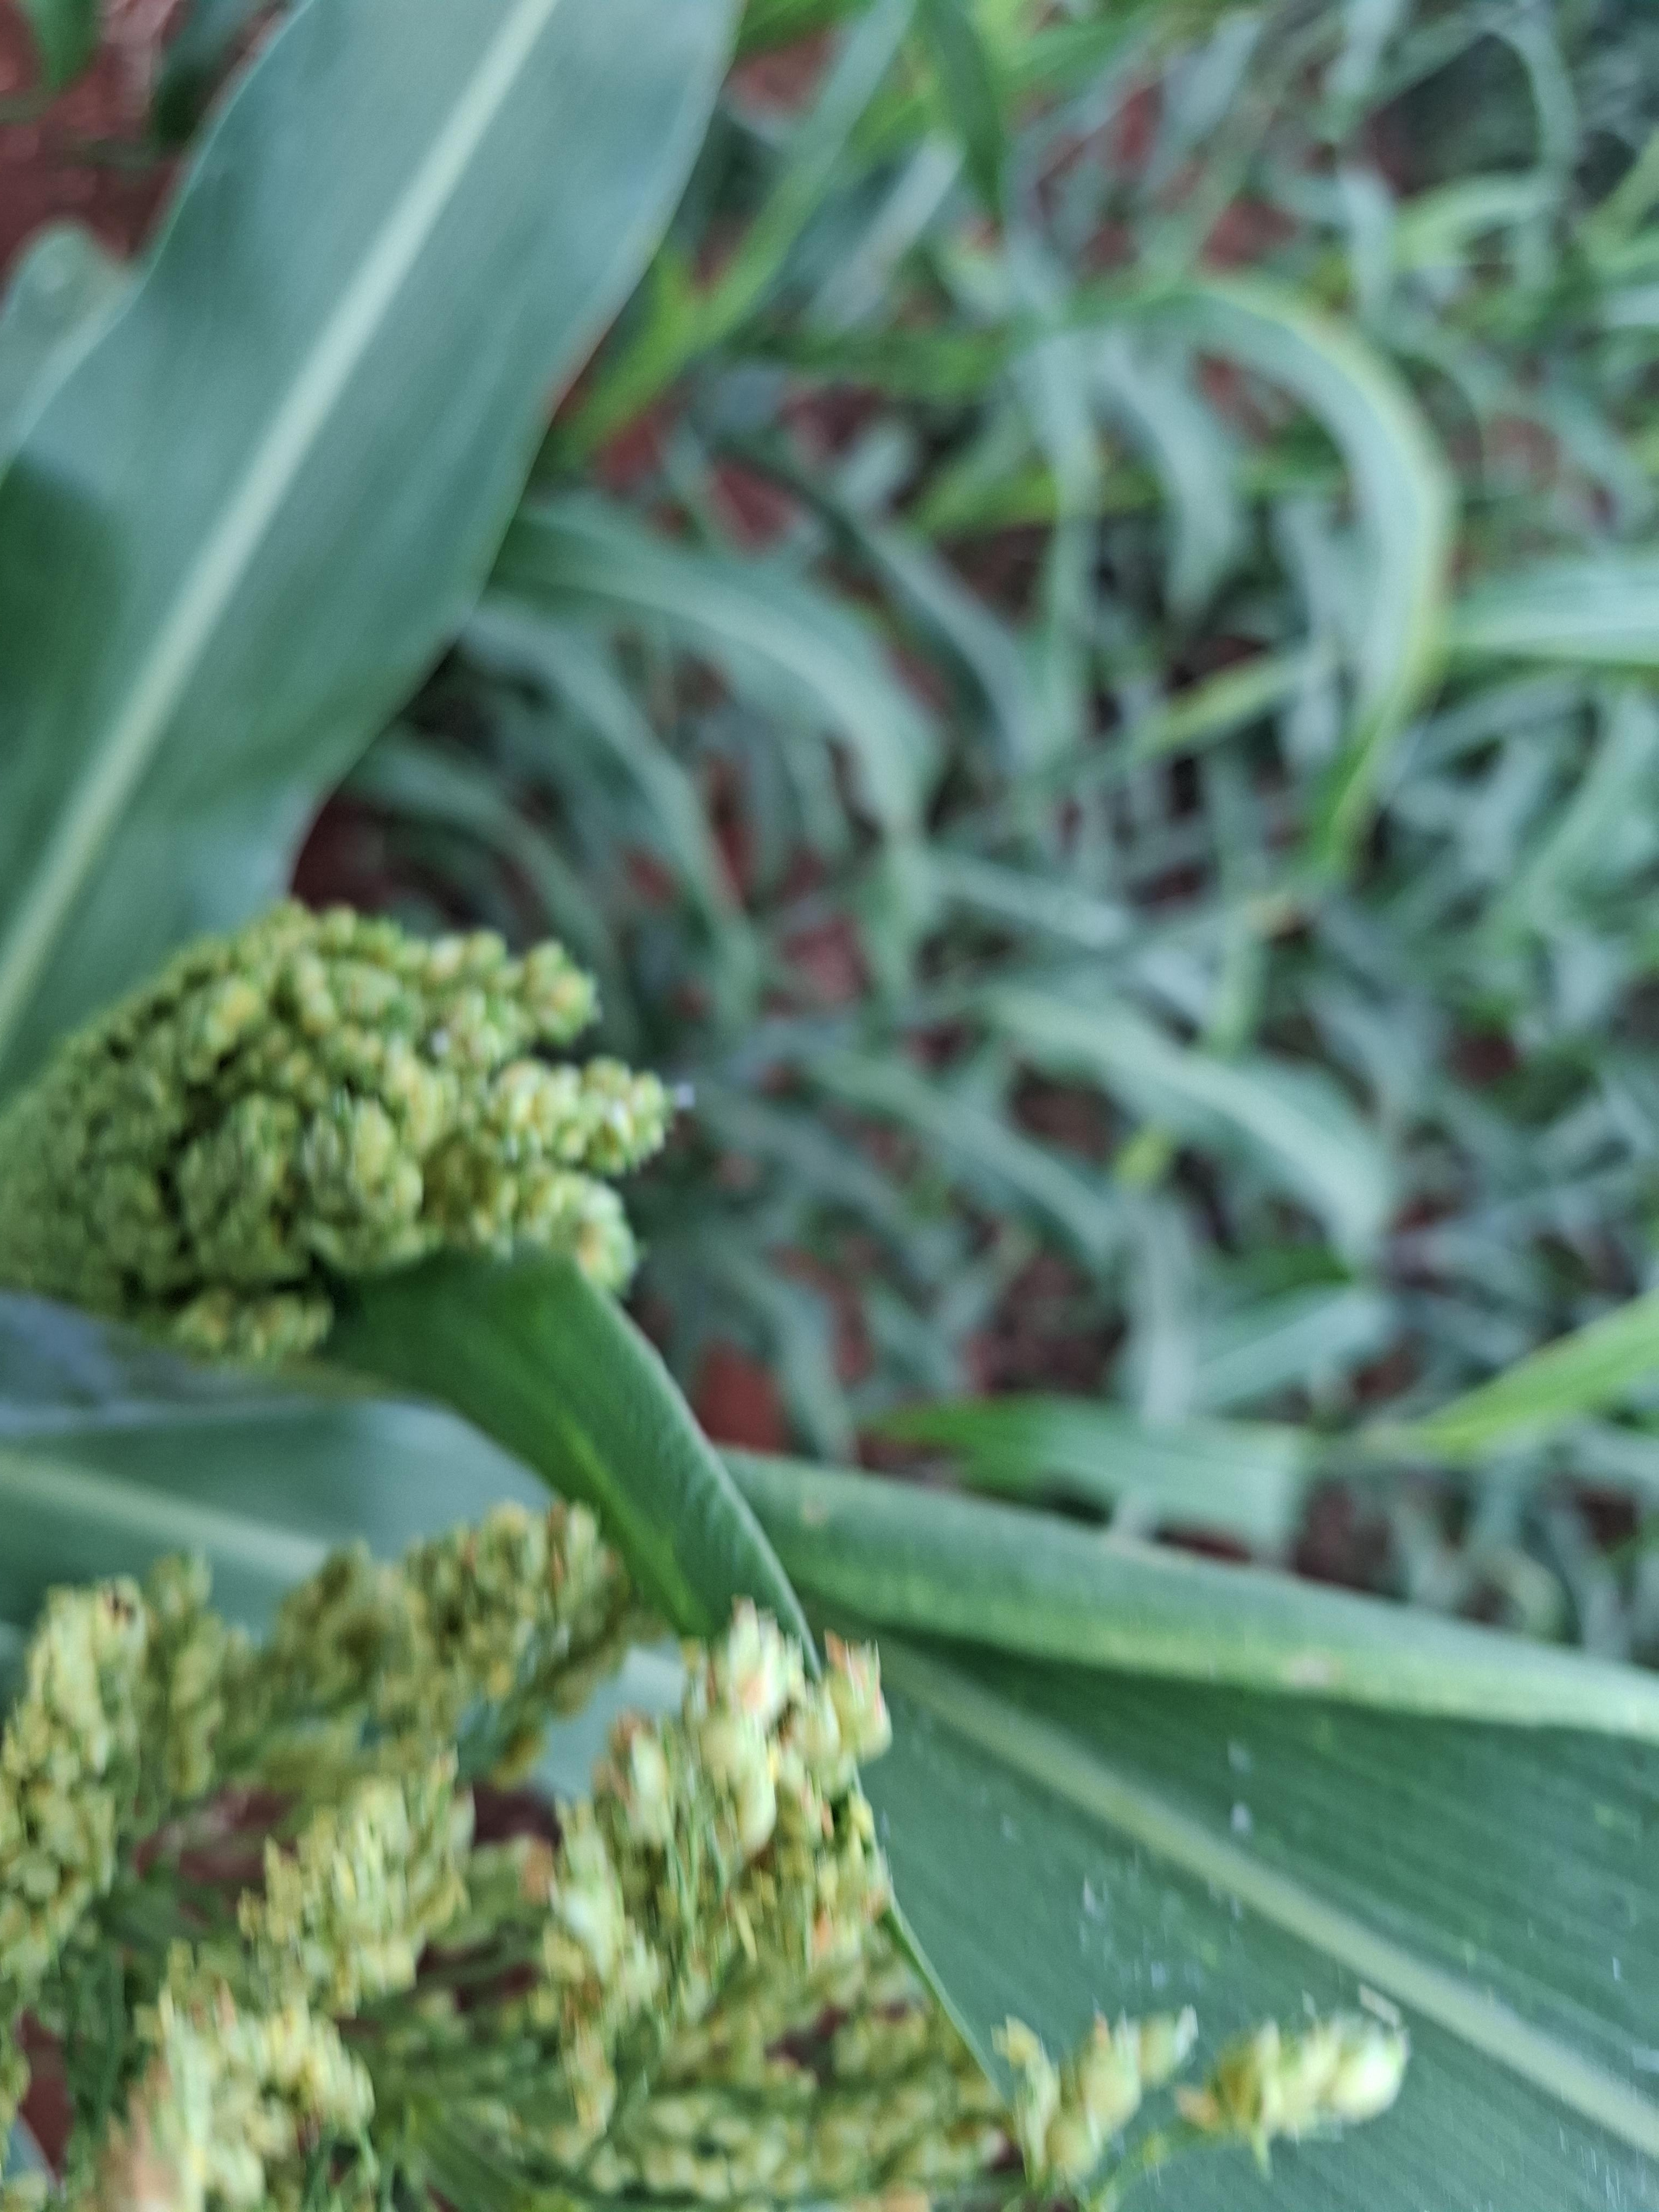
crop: sorghum
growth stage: flowering
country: Kenya
